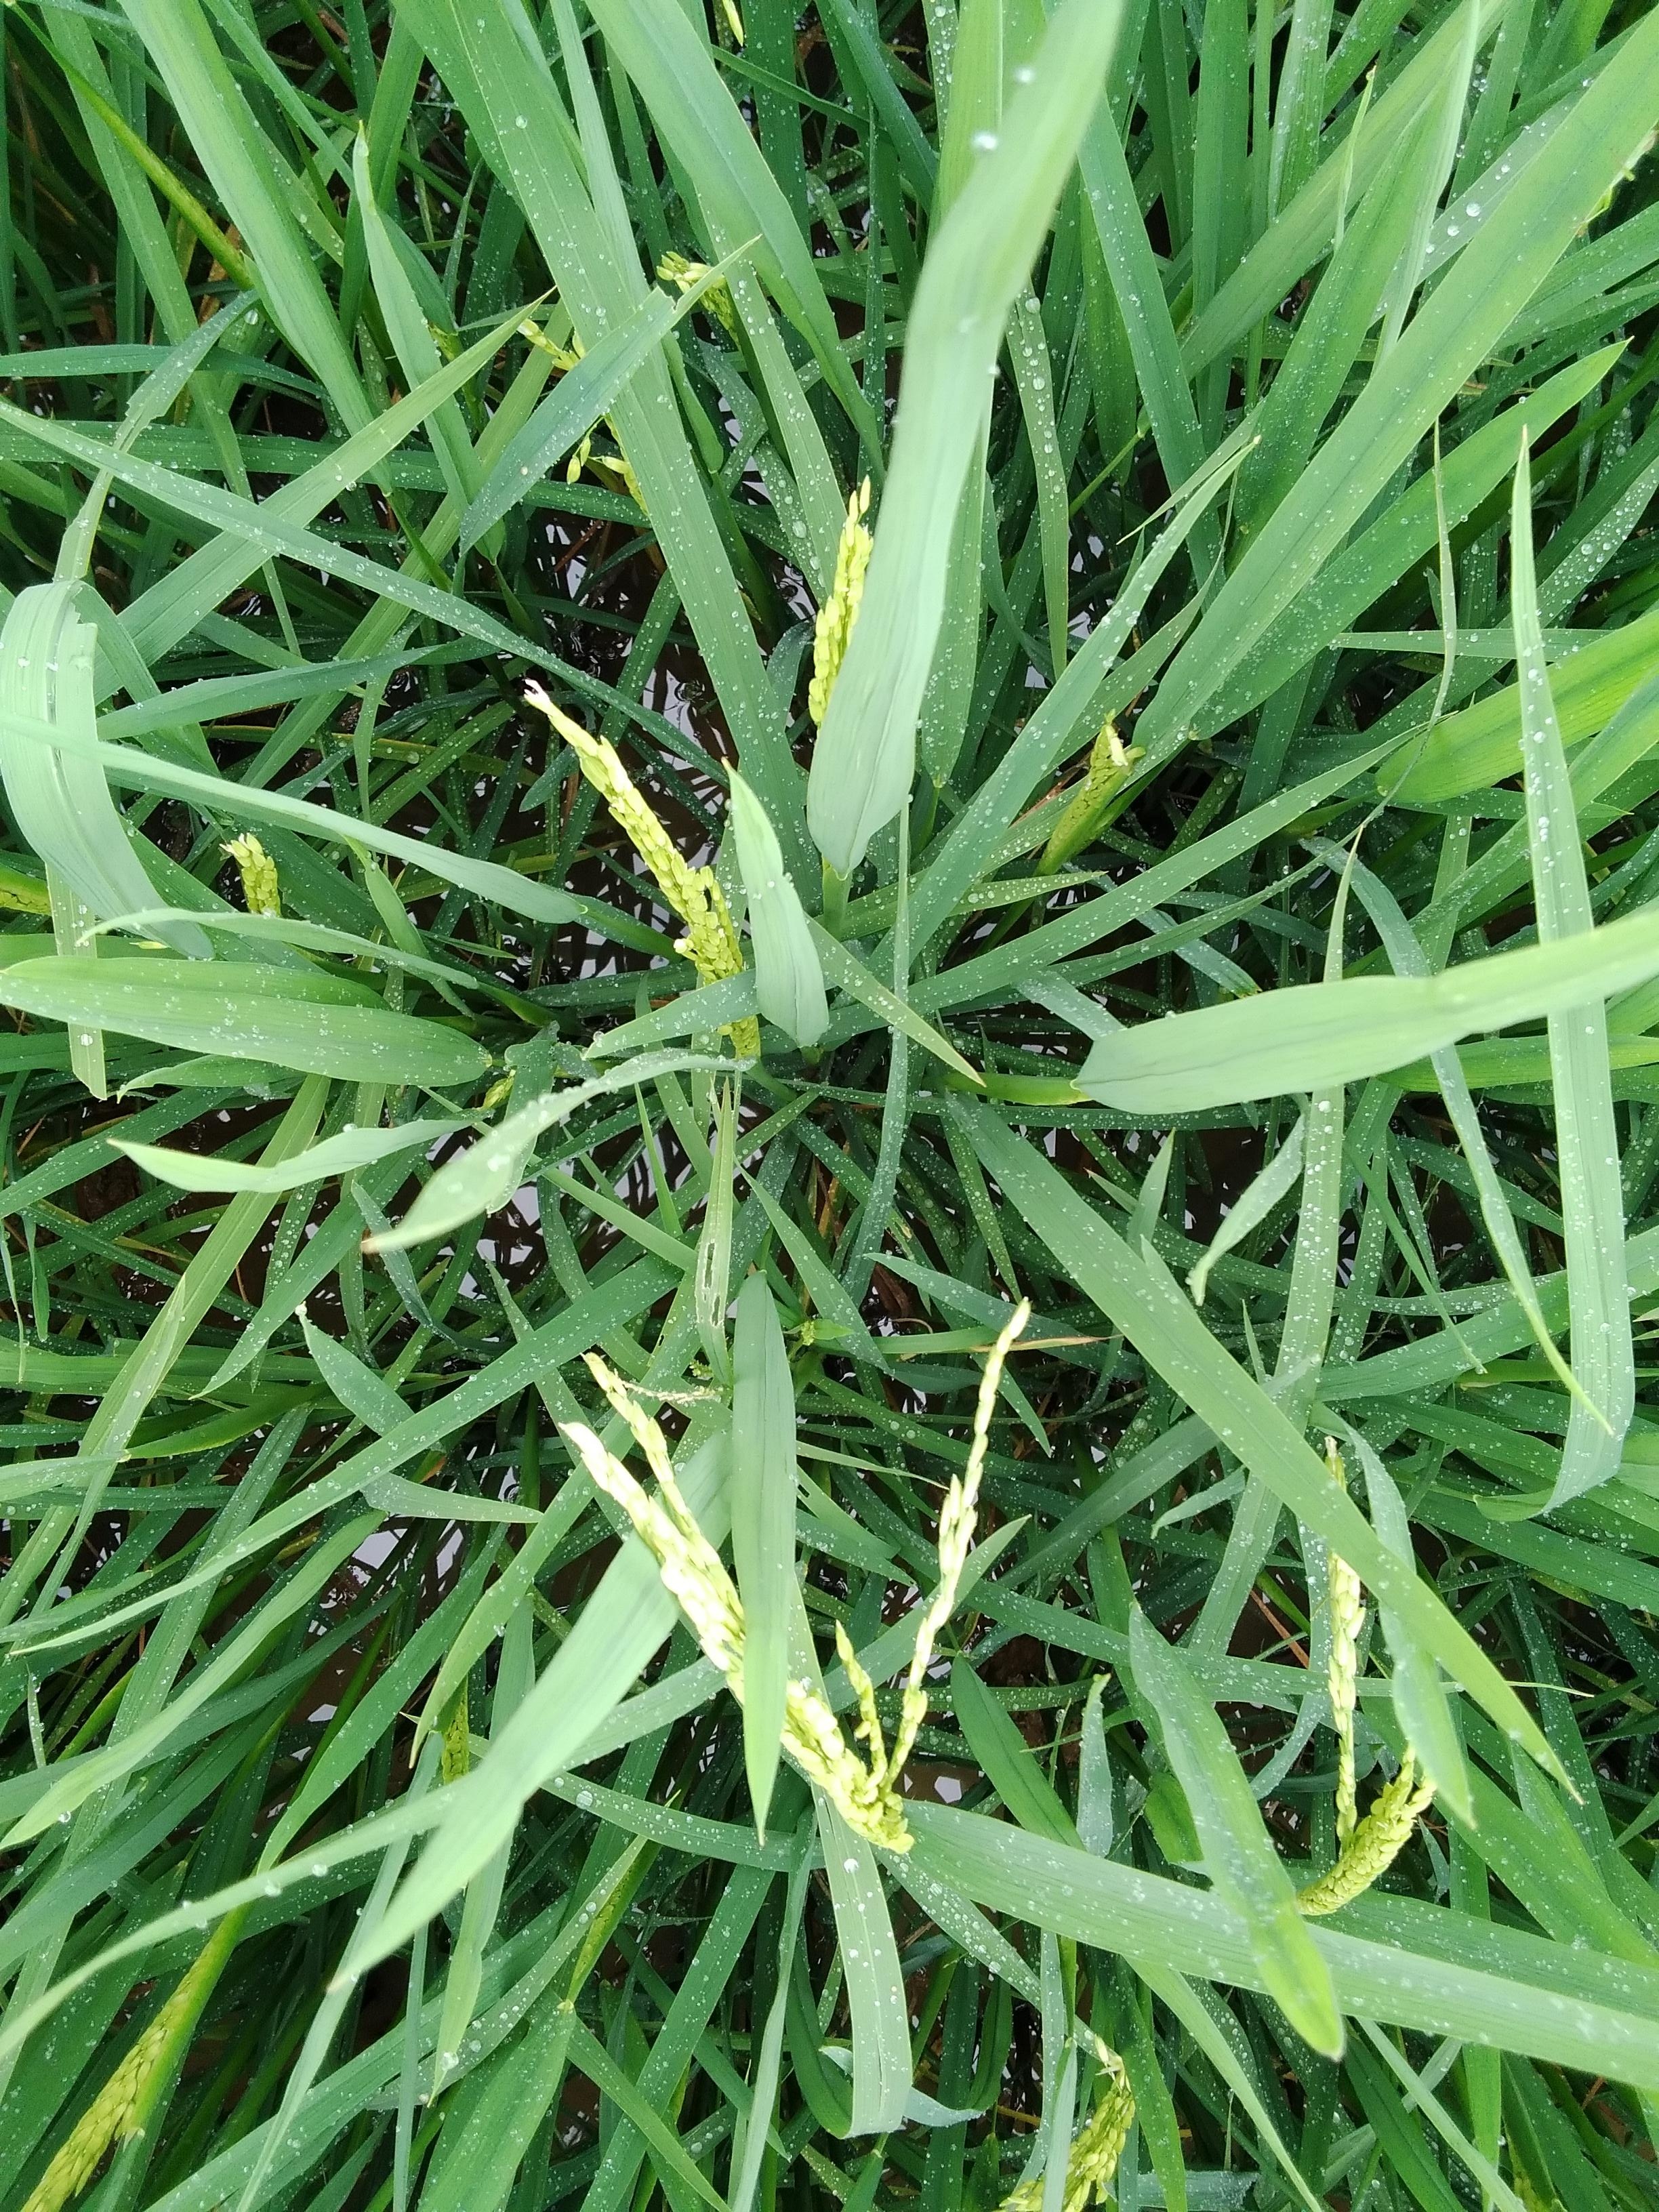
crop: rice
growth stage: flowering
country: Nigeria
